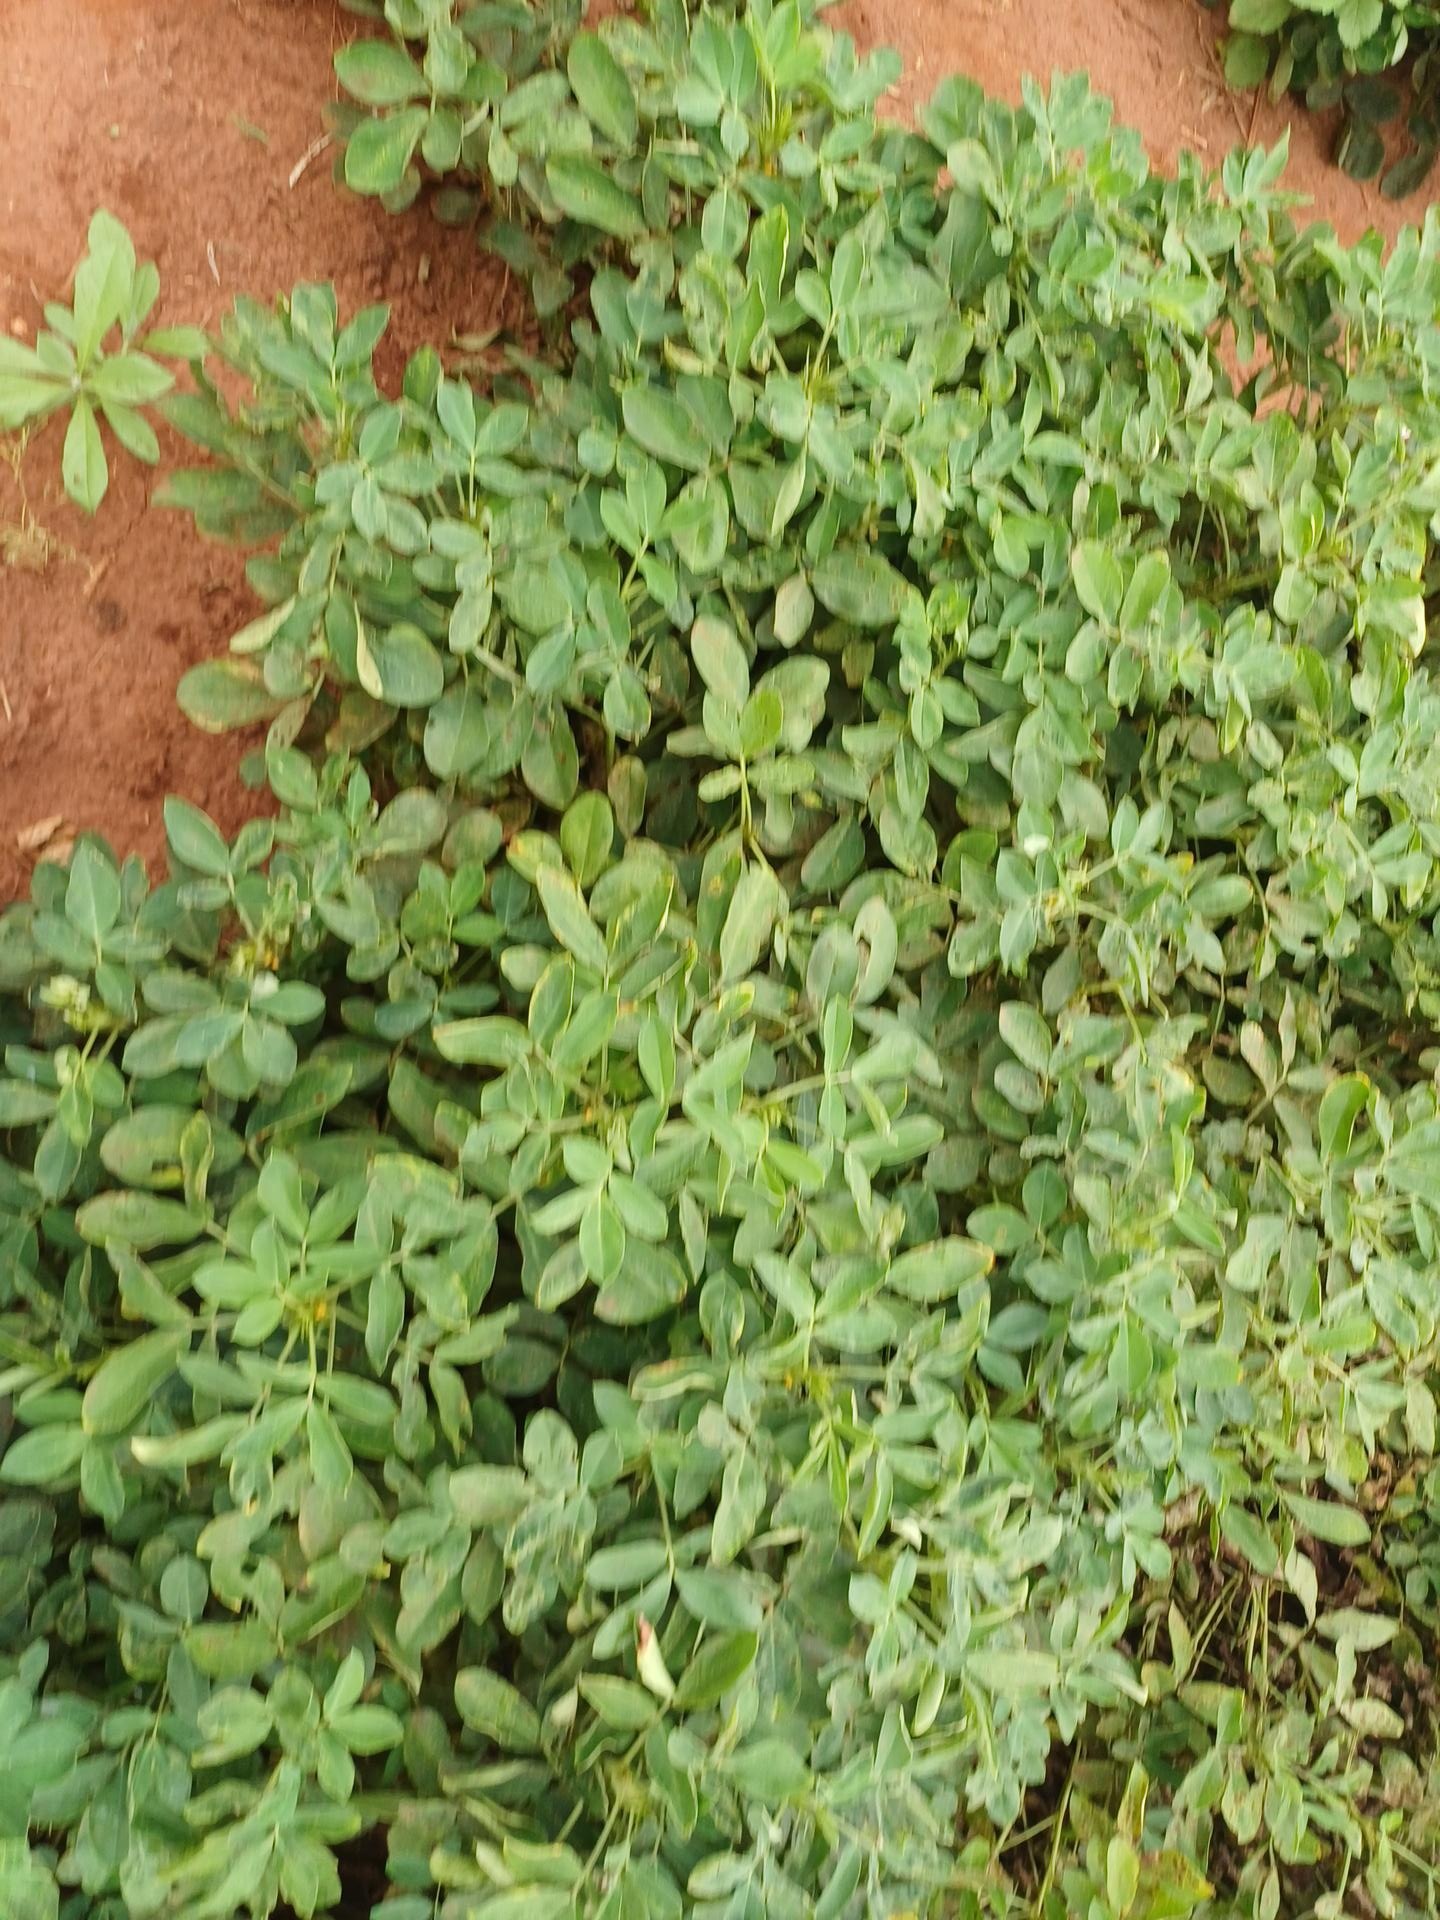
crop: groundnut
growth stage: pegging
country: Kenya
